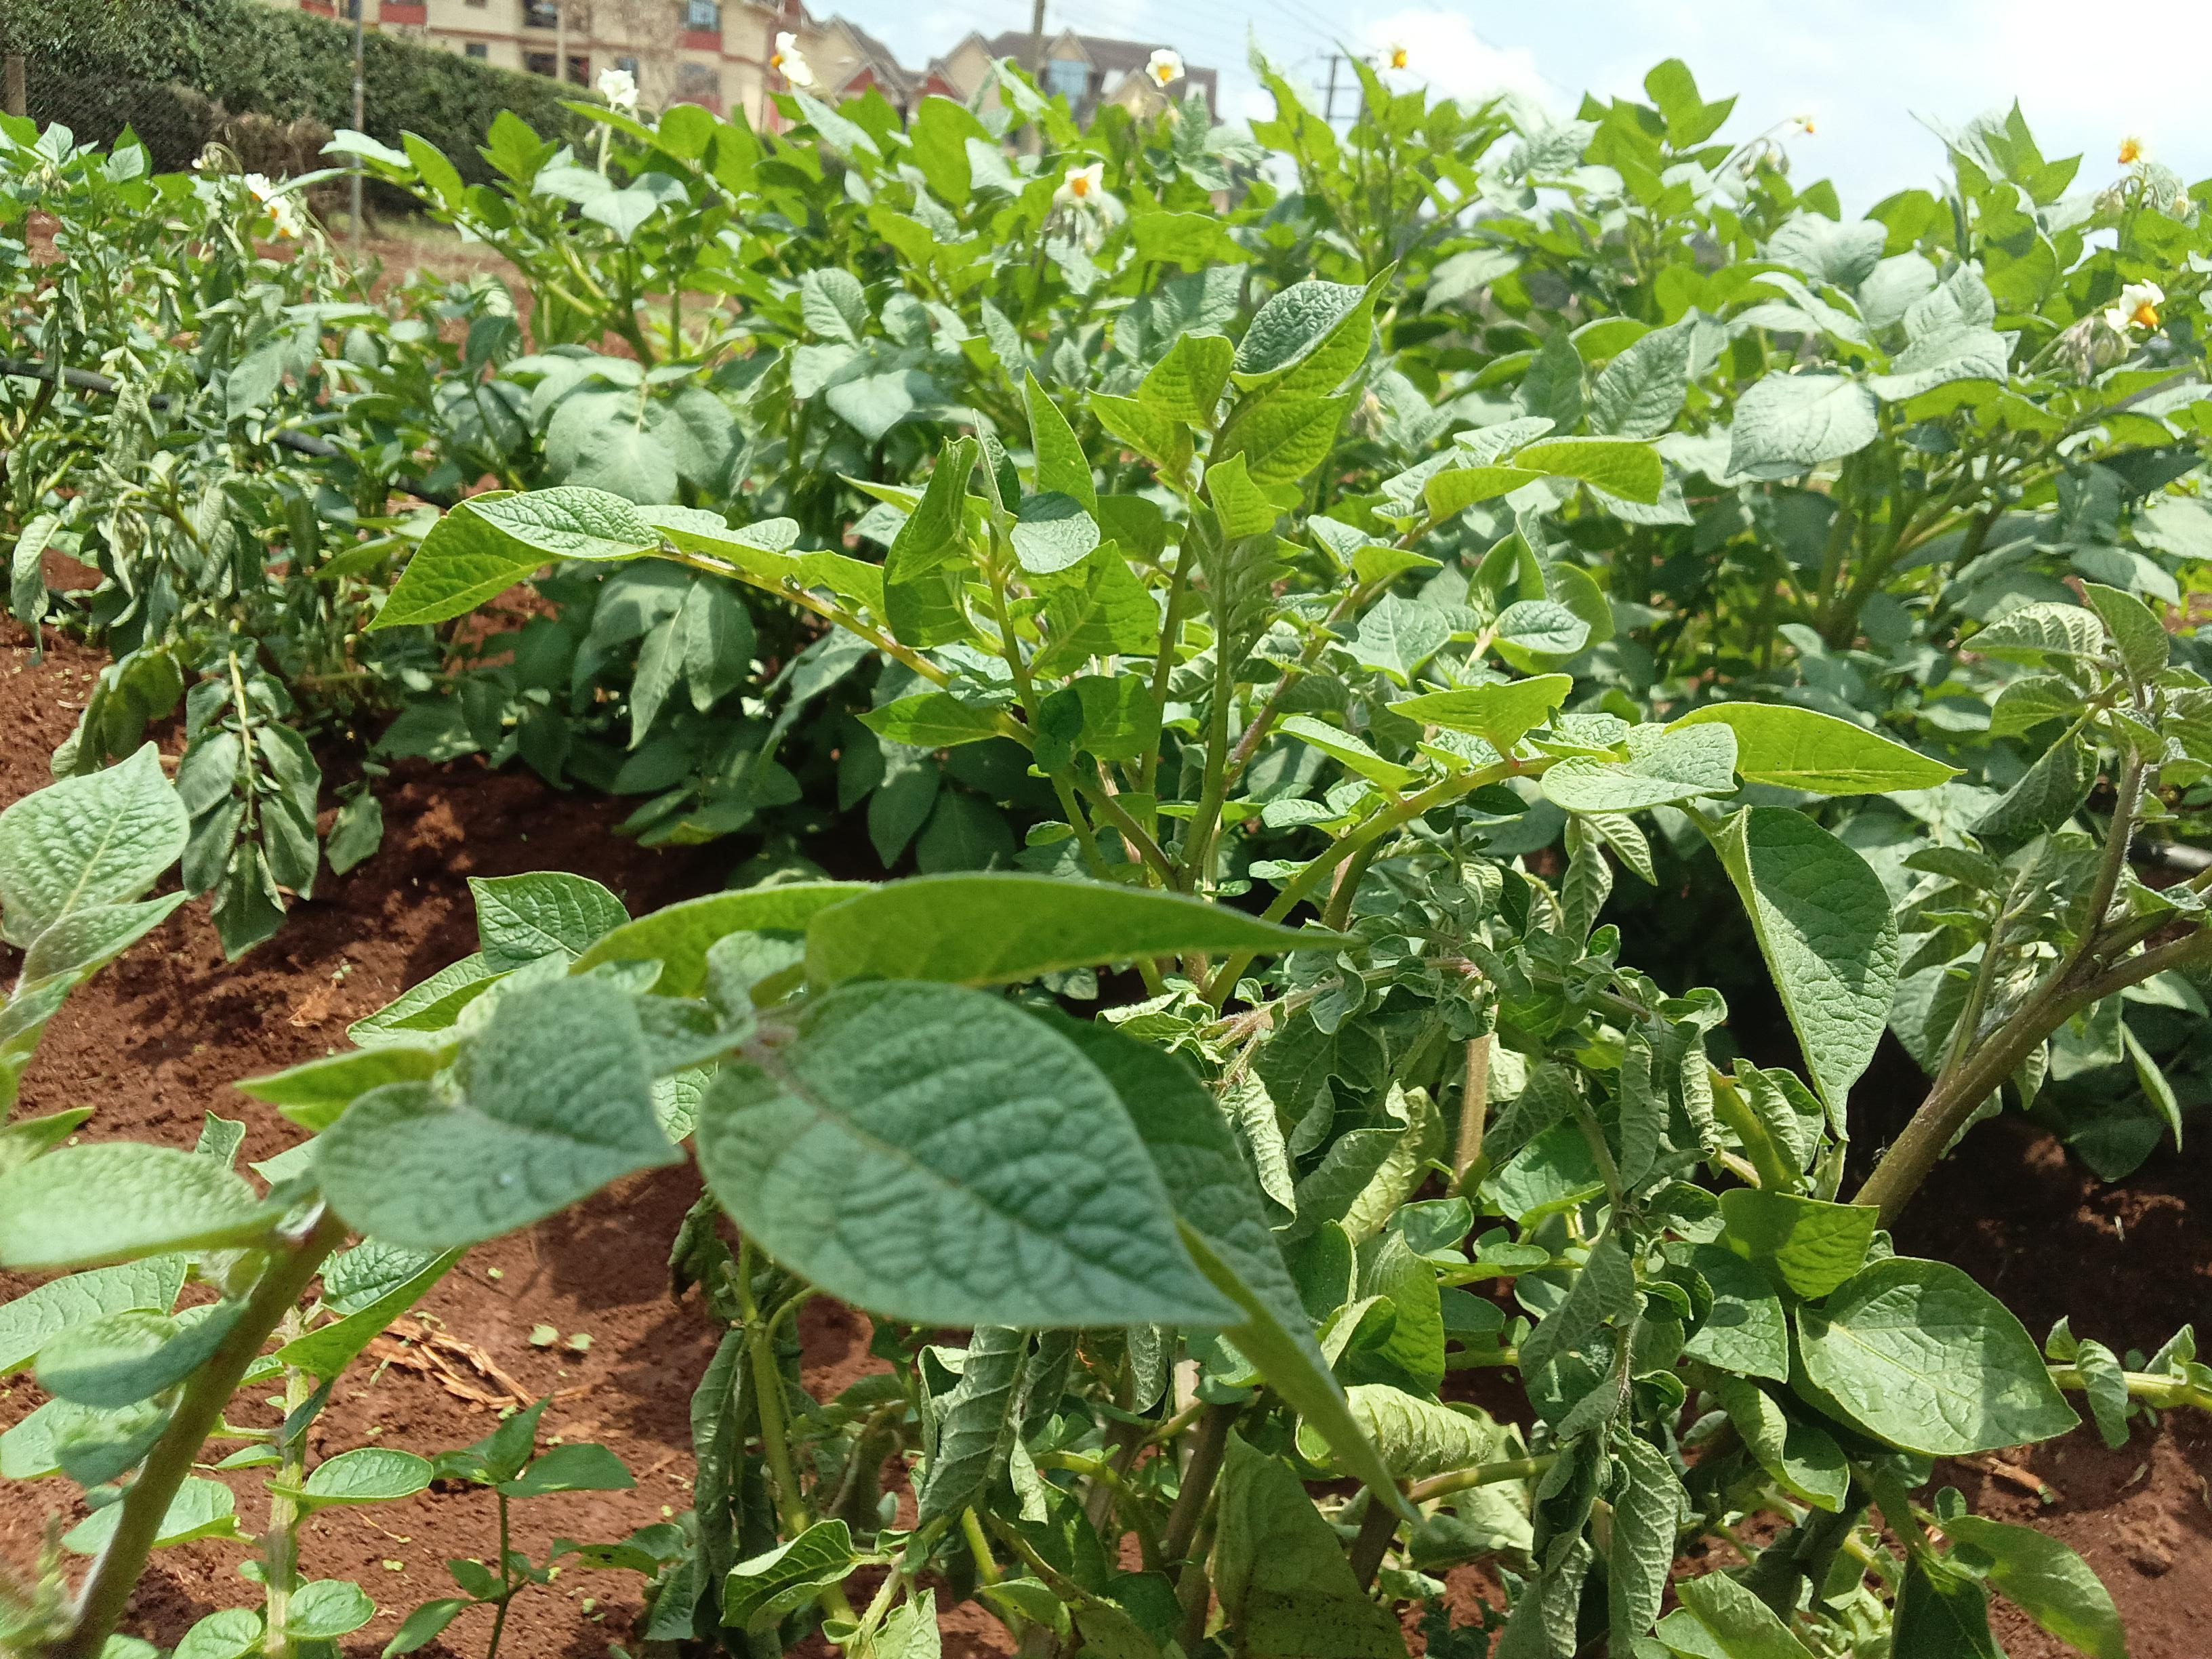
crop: potato
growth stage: vegetative
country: Kenya
